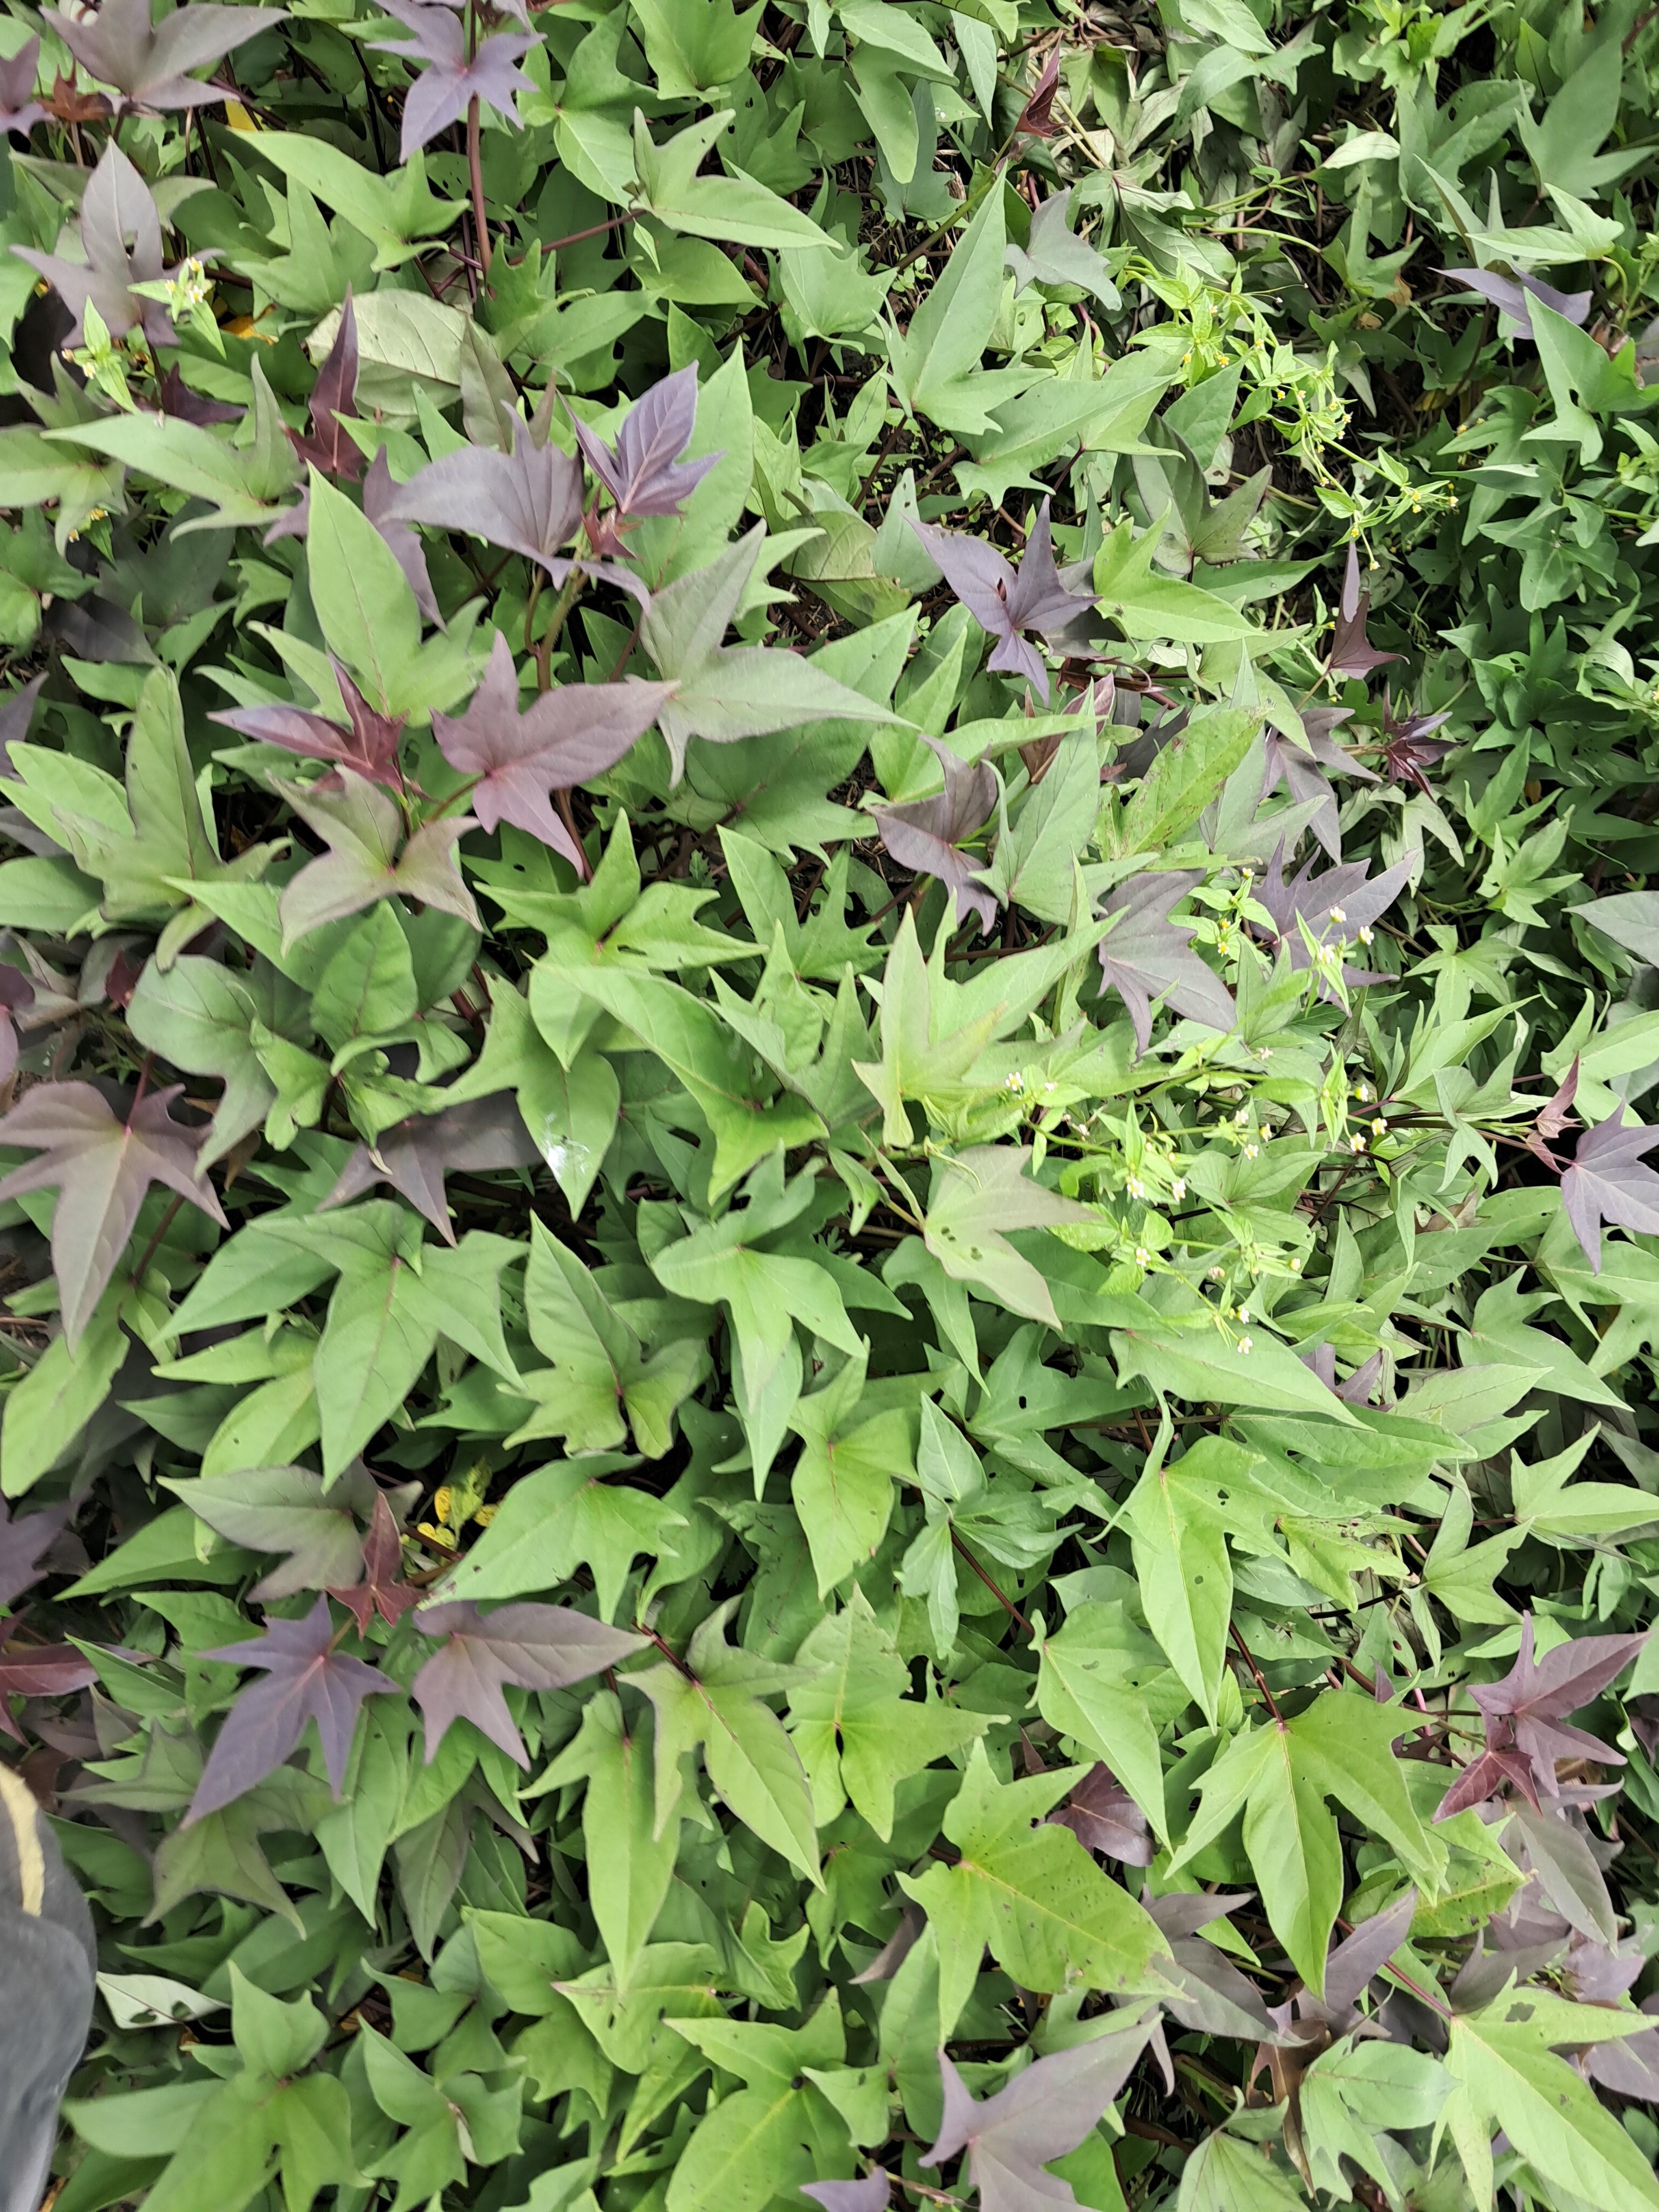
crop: sweet potato
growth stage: vegetative
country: Tanzania
